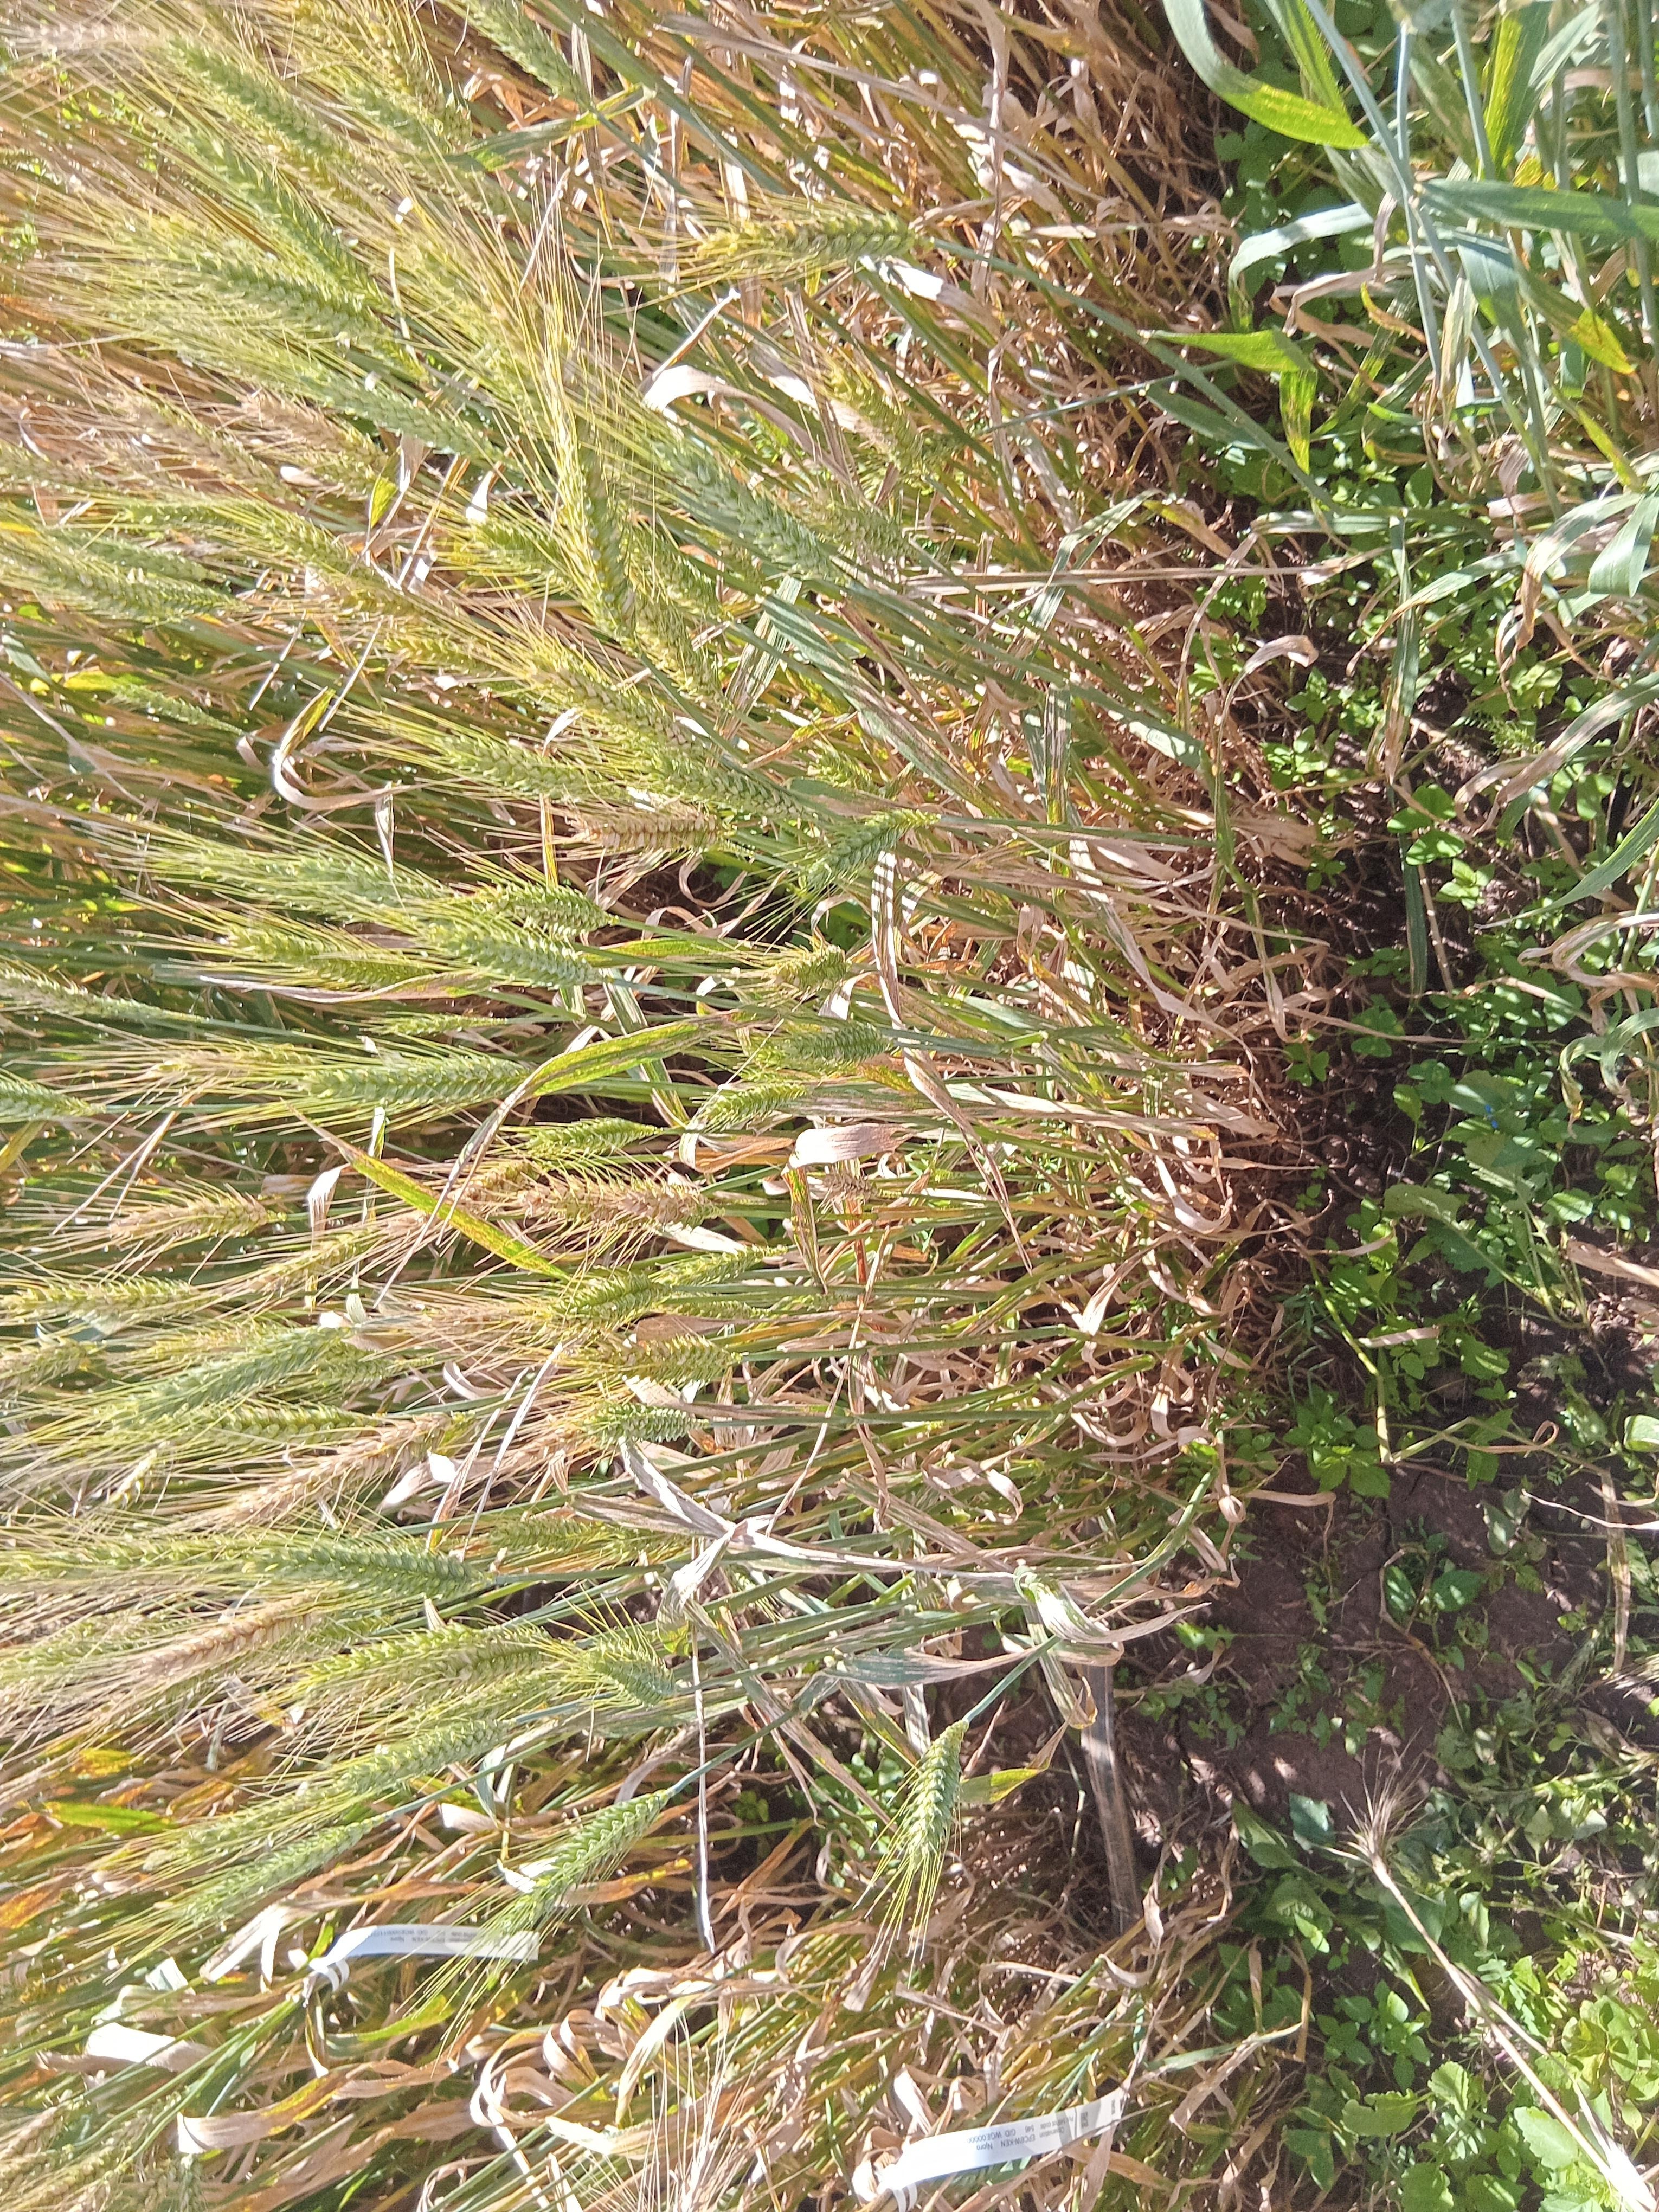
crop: wheat
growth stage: maturity
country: Kenya
